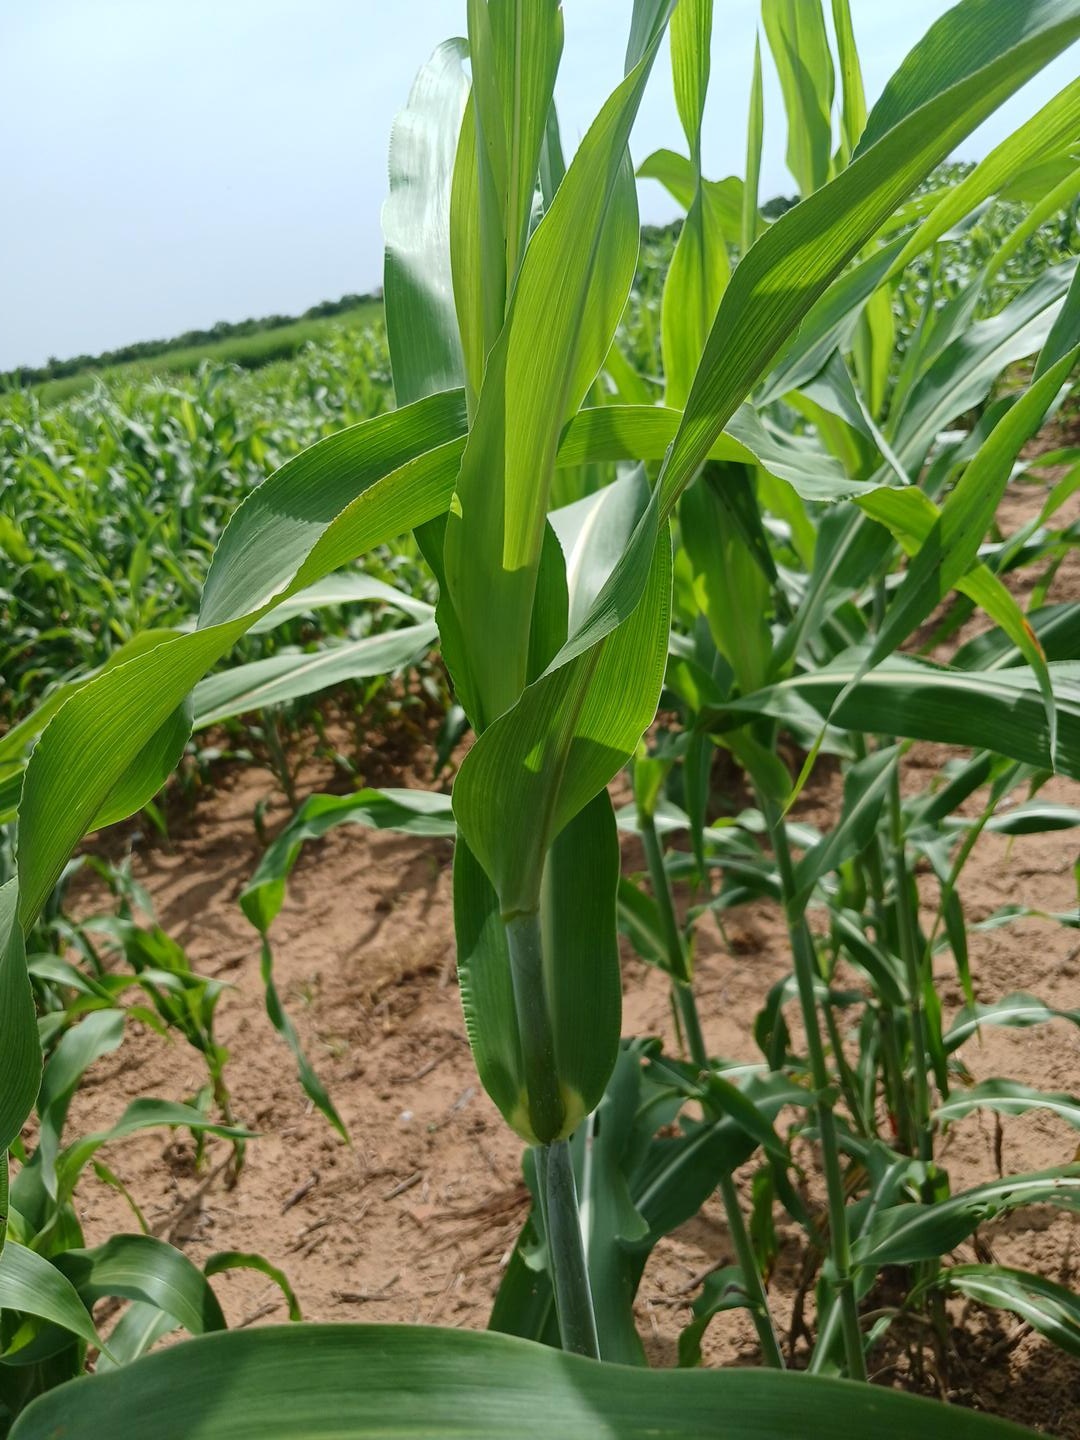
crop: sorghum
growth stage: vegetative
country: Senegal
